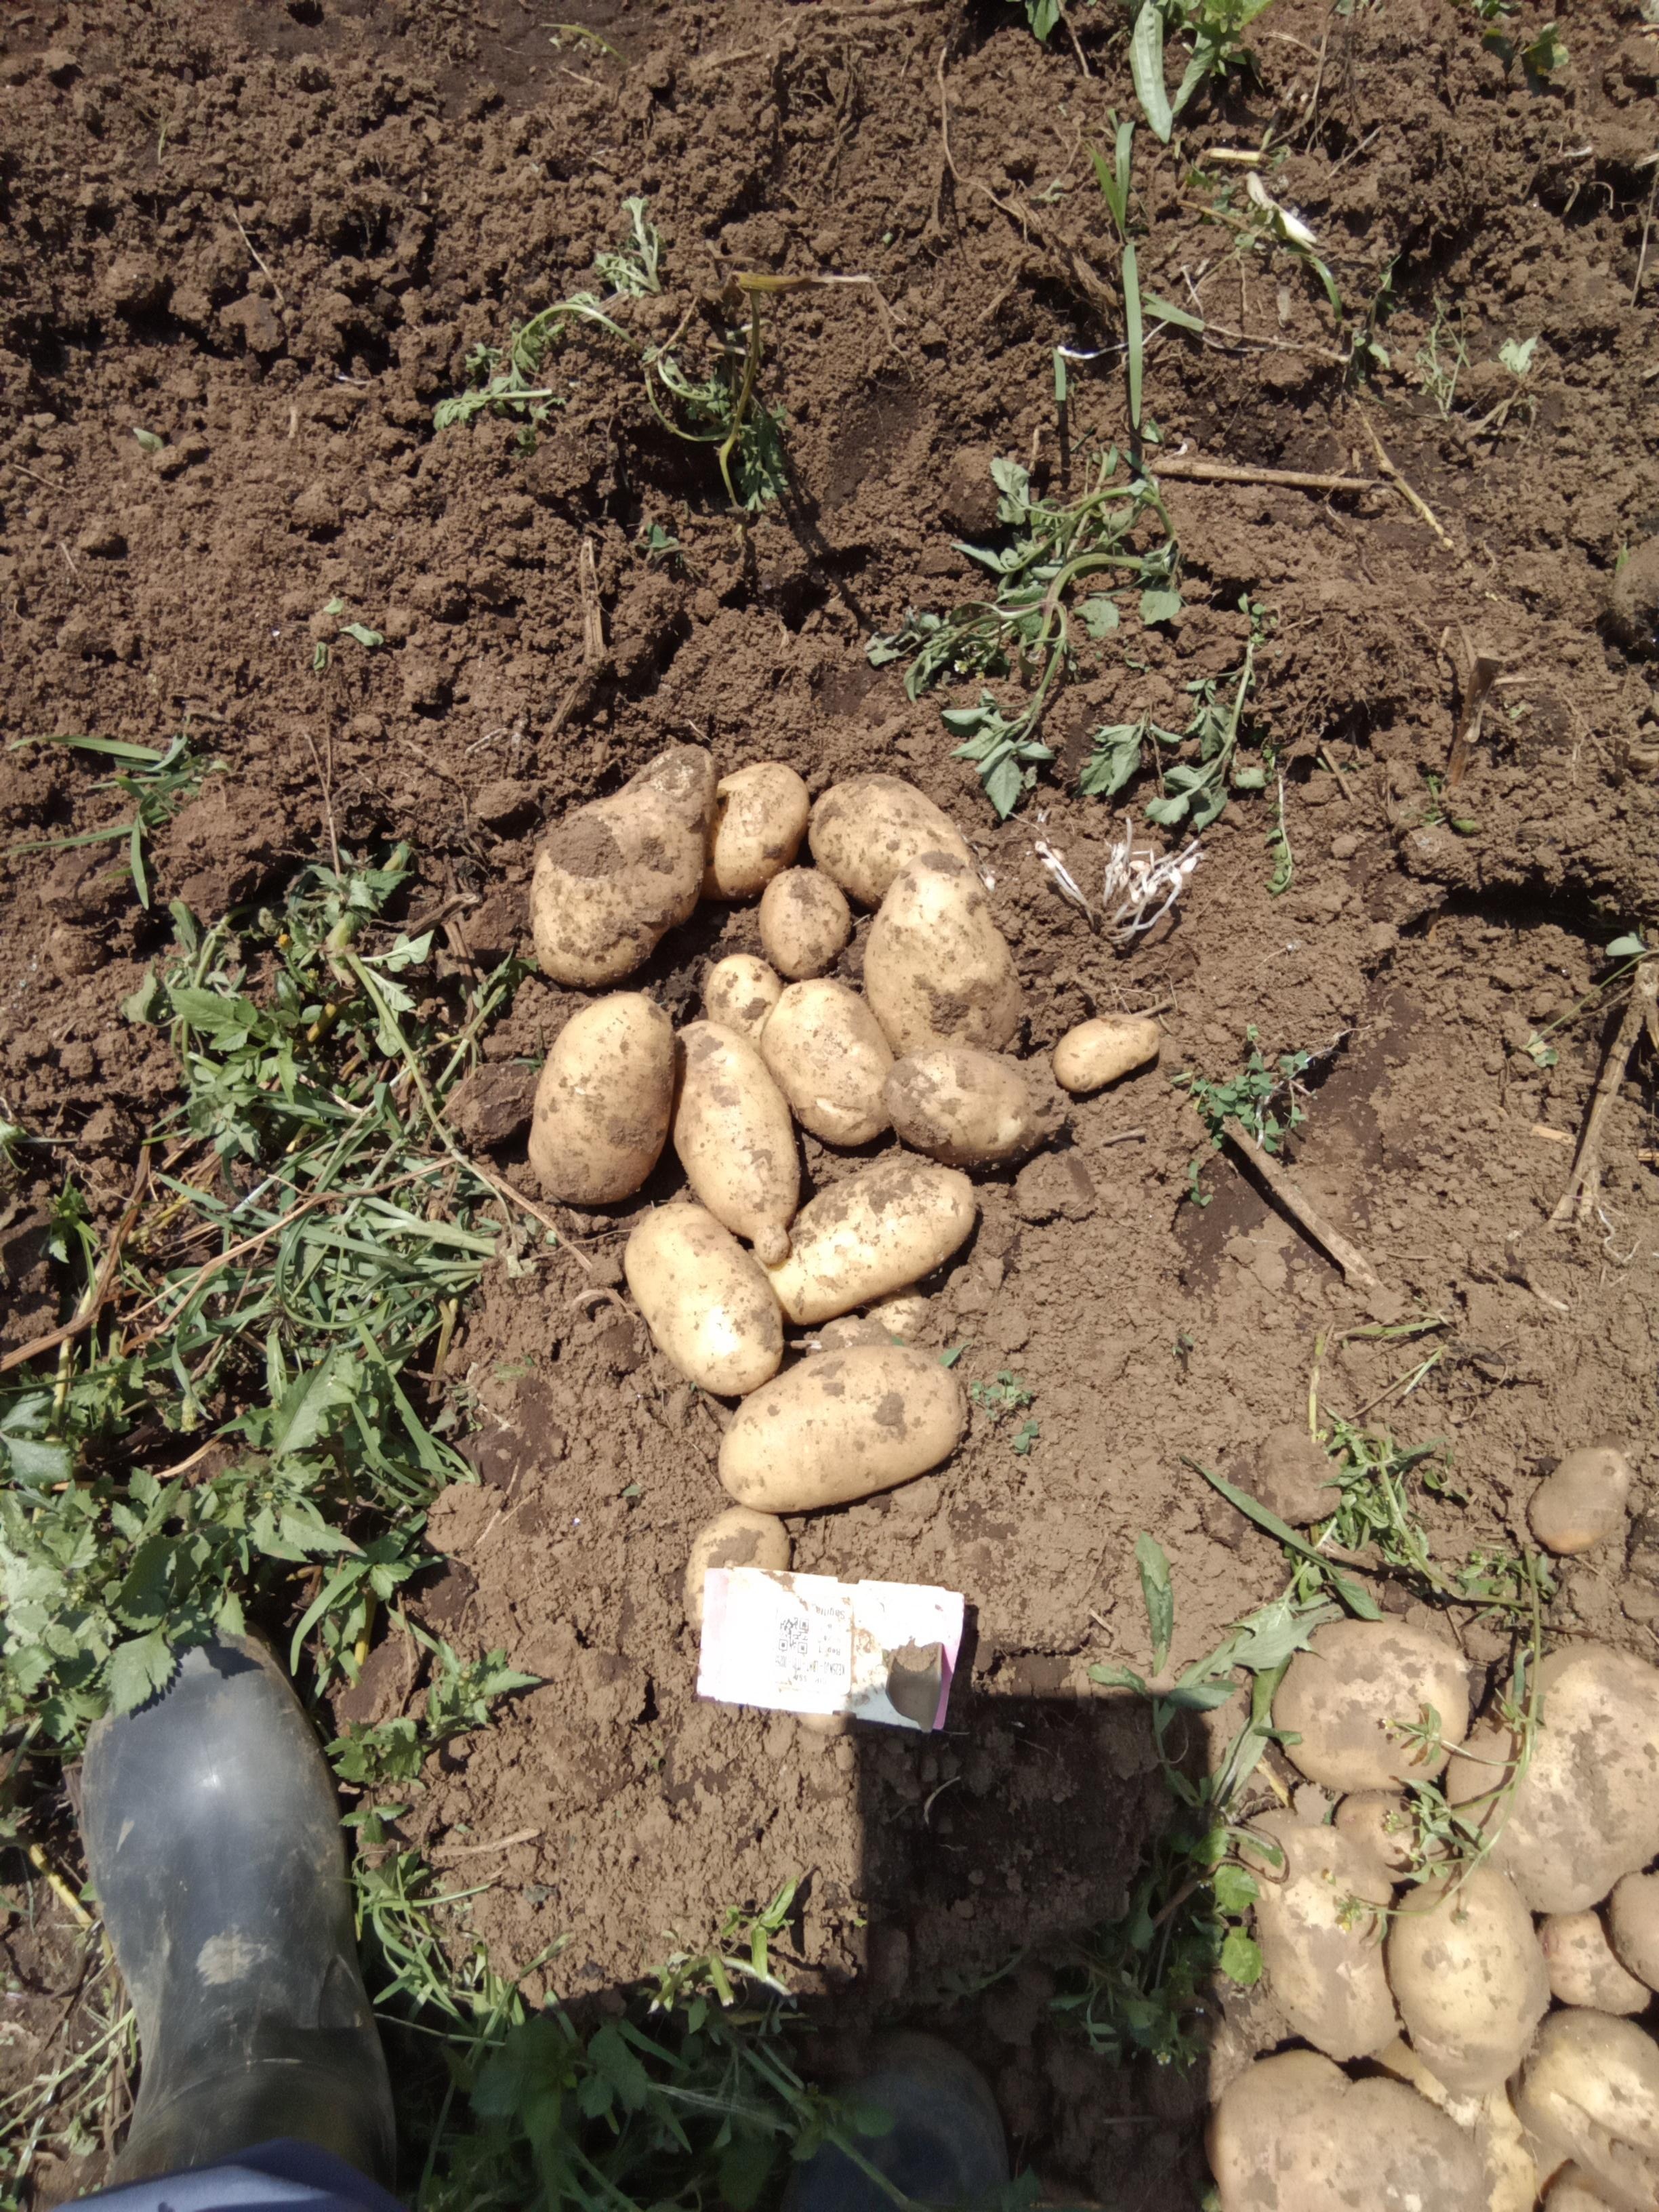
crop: potato
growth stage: harvest
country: Kenya
